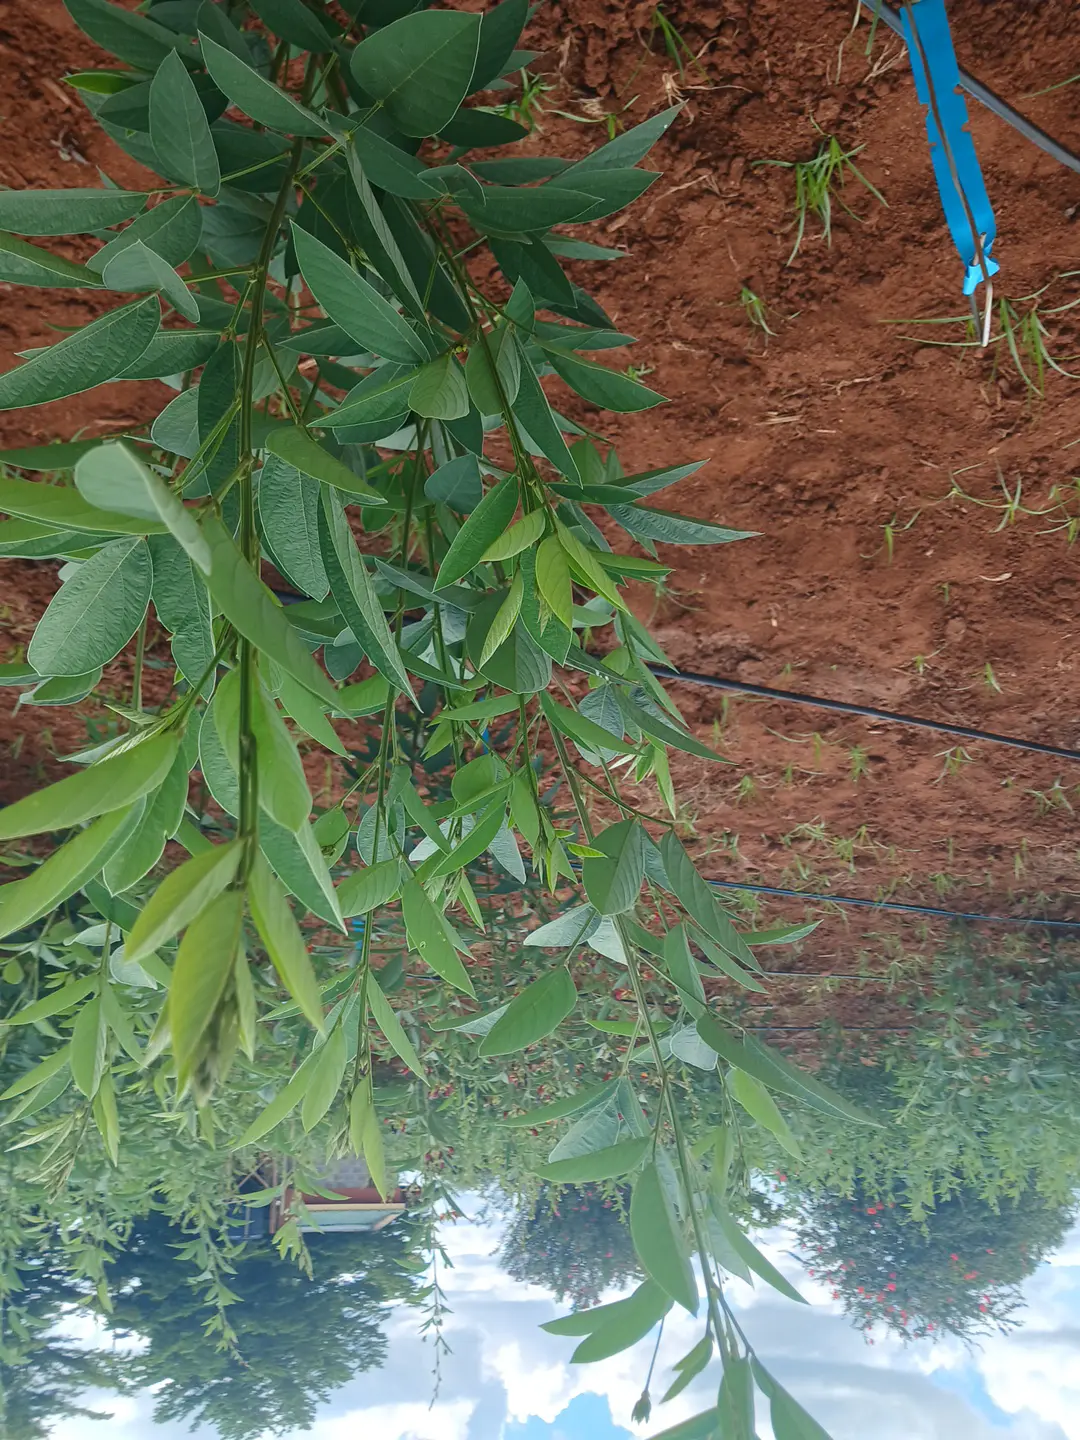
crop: pigeonpea
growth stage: vegetative
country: Kenya
